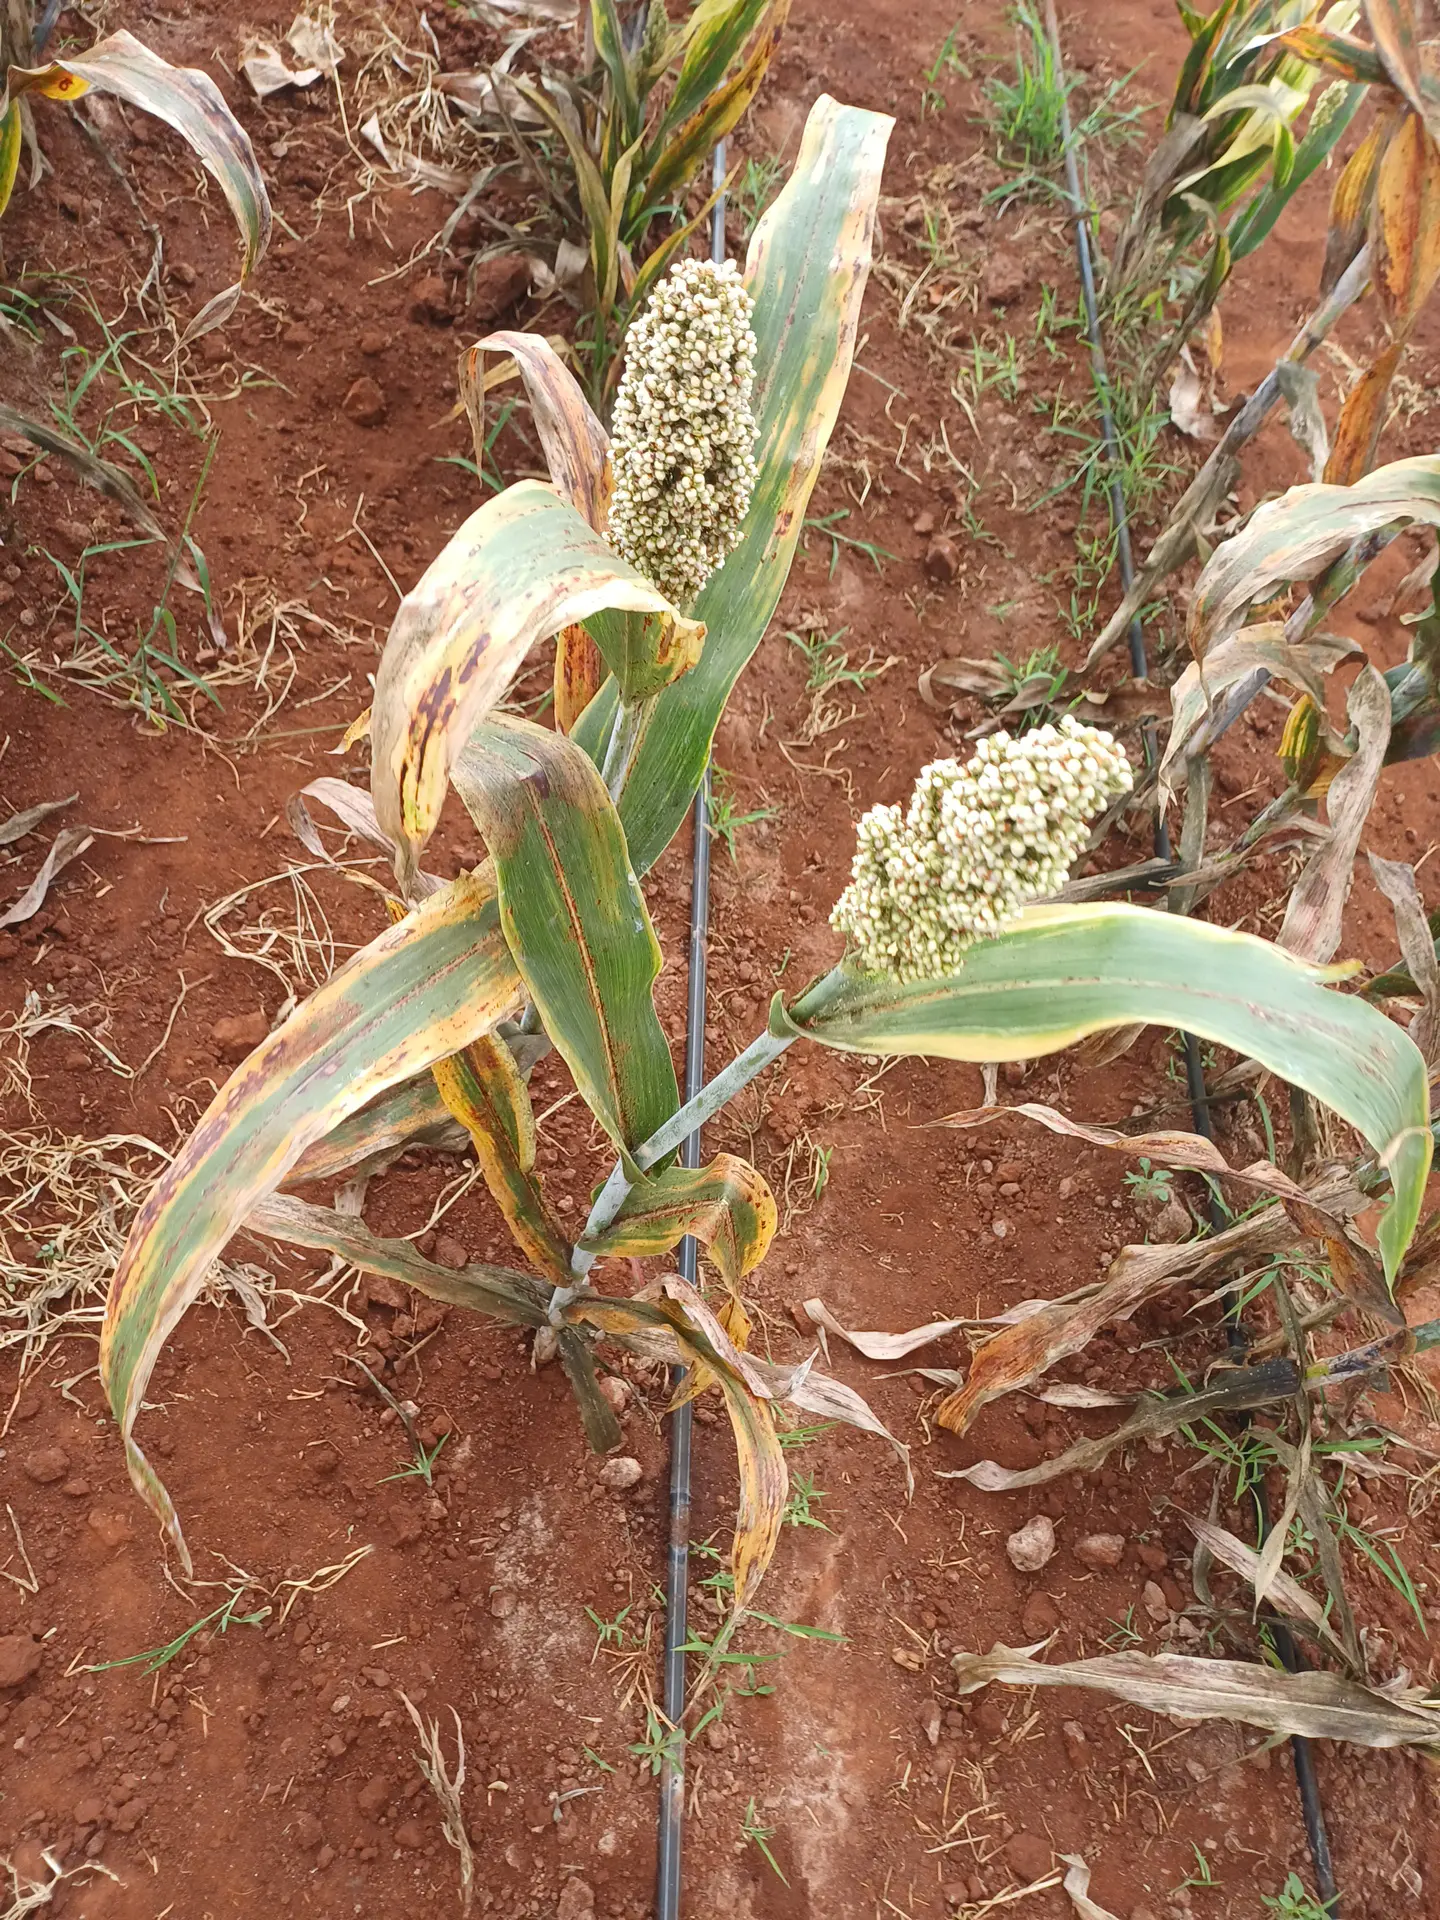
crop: sorghum
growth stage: filling grain
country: Kenya
